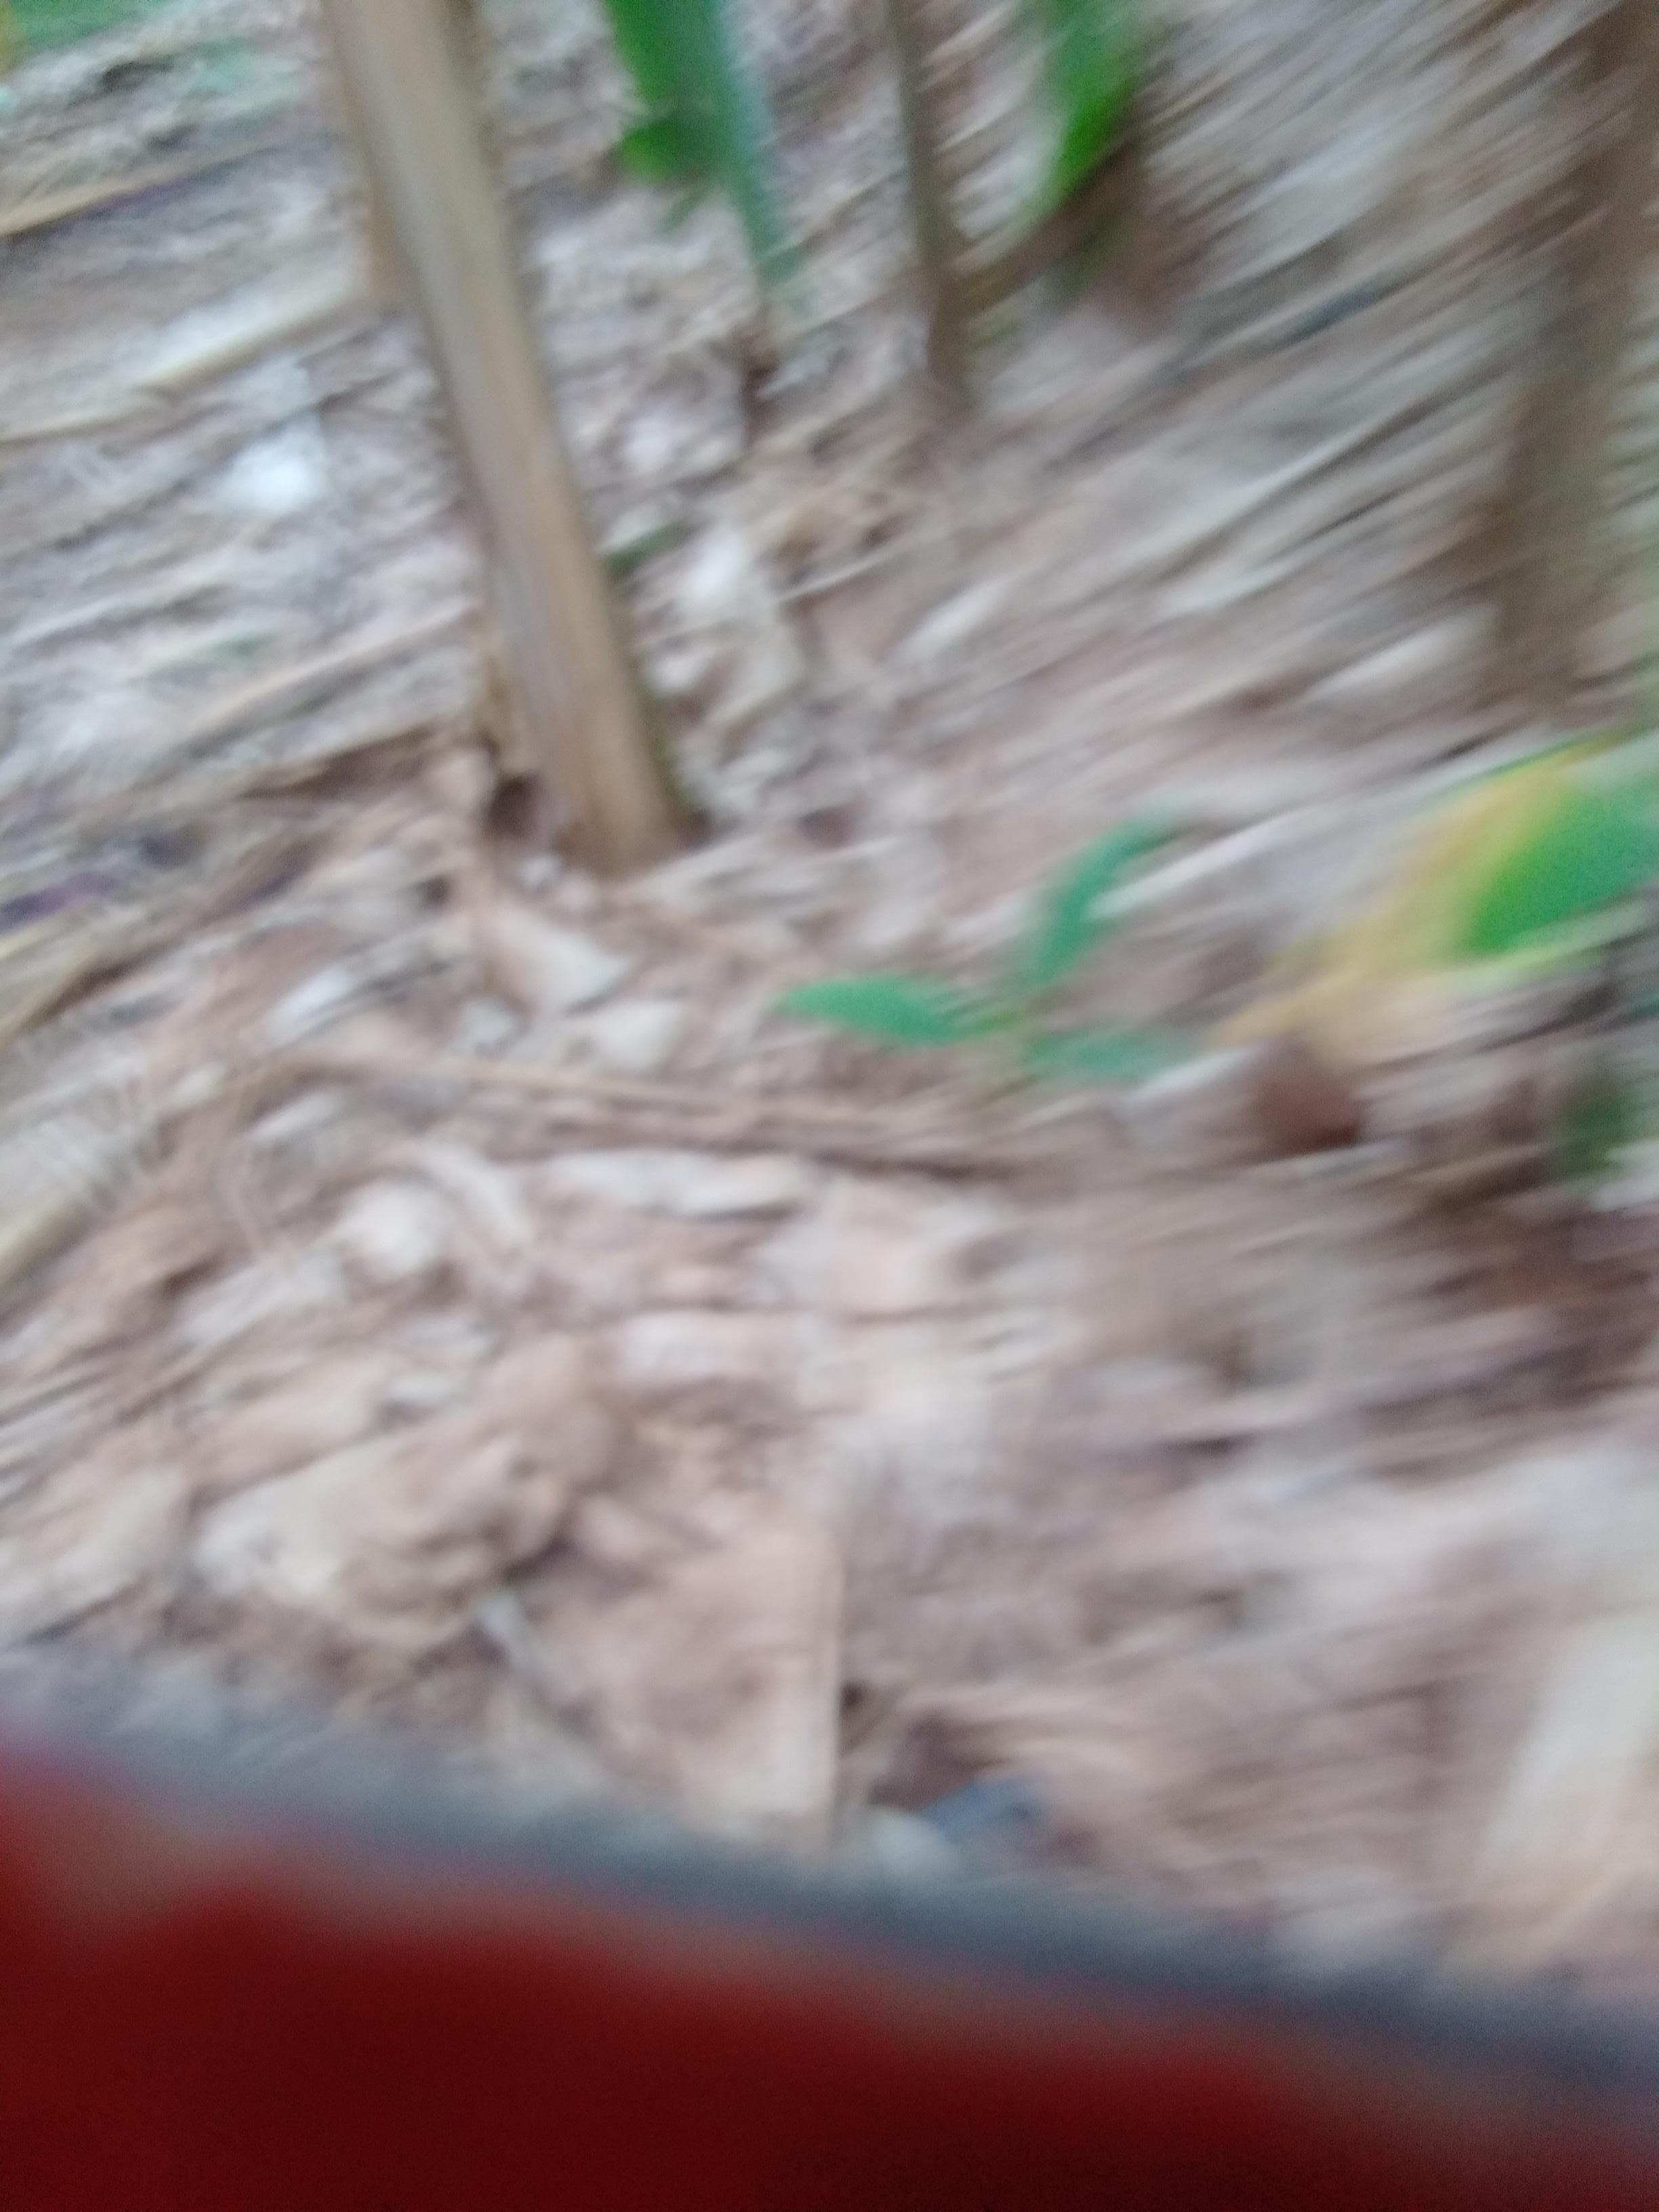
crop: banana
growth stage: vegetative
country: Uganda
